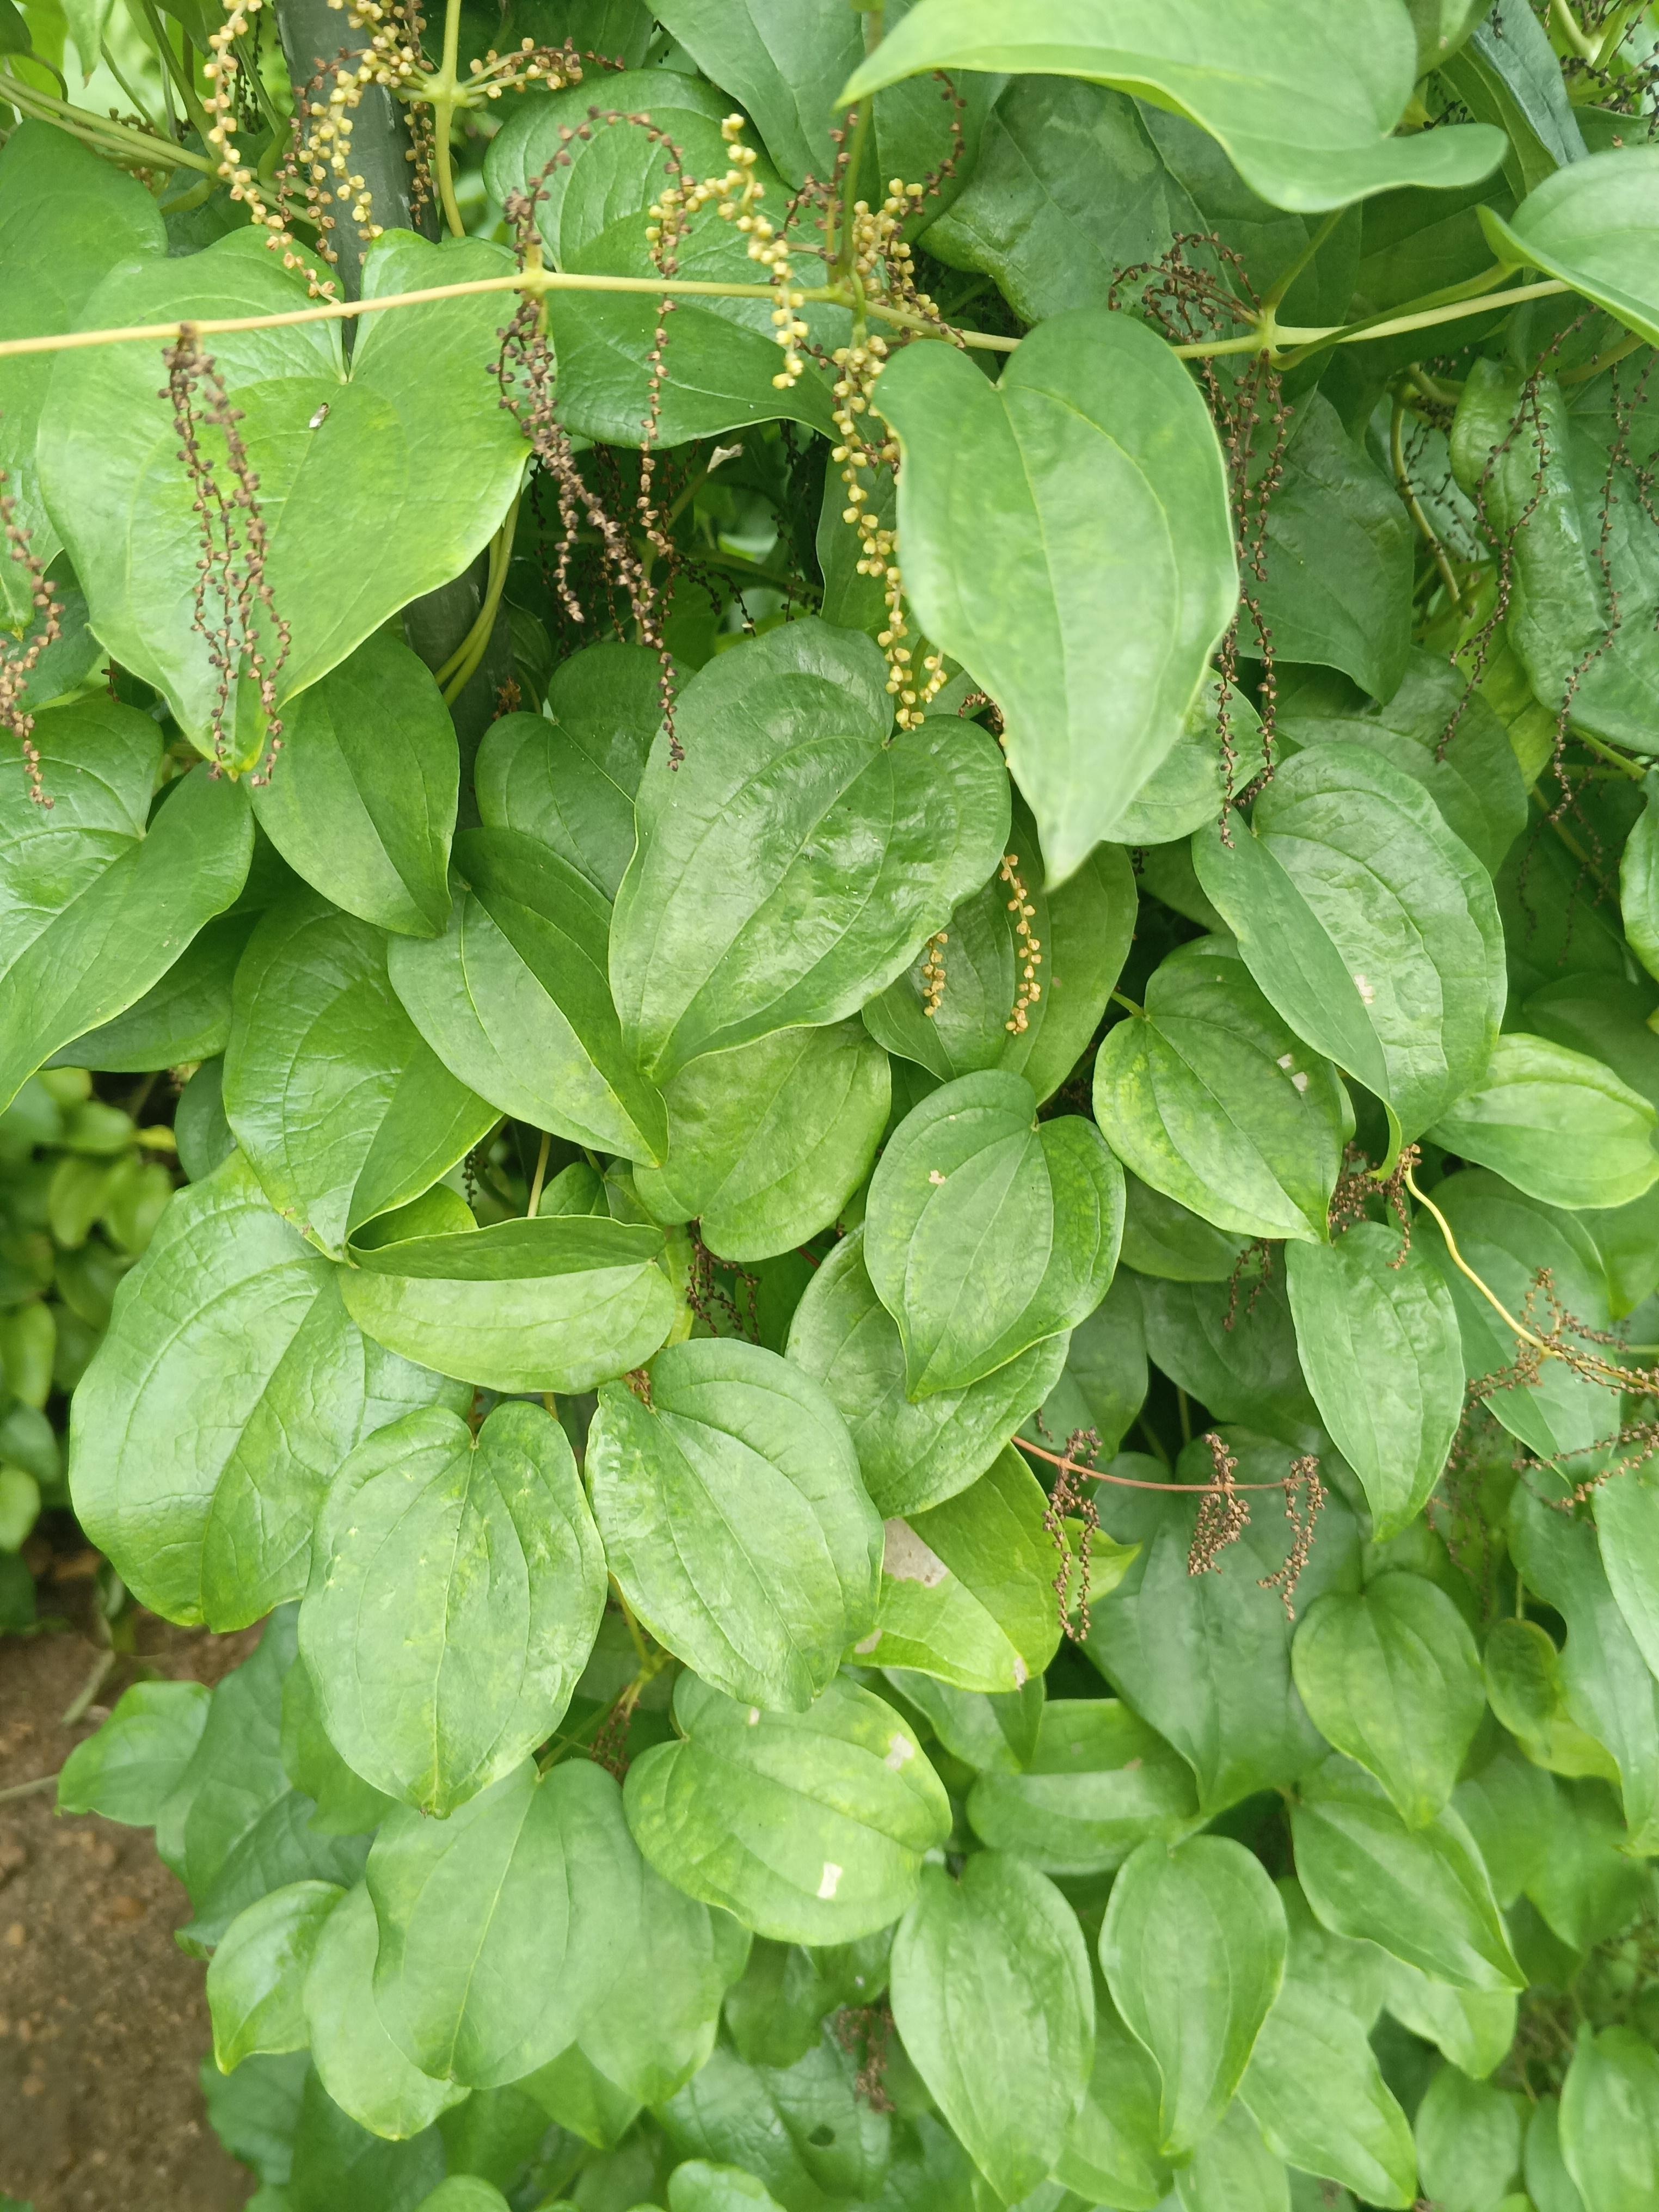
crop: yam
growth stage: vegetative
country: Nigeria
